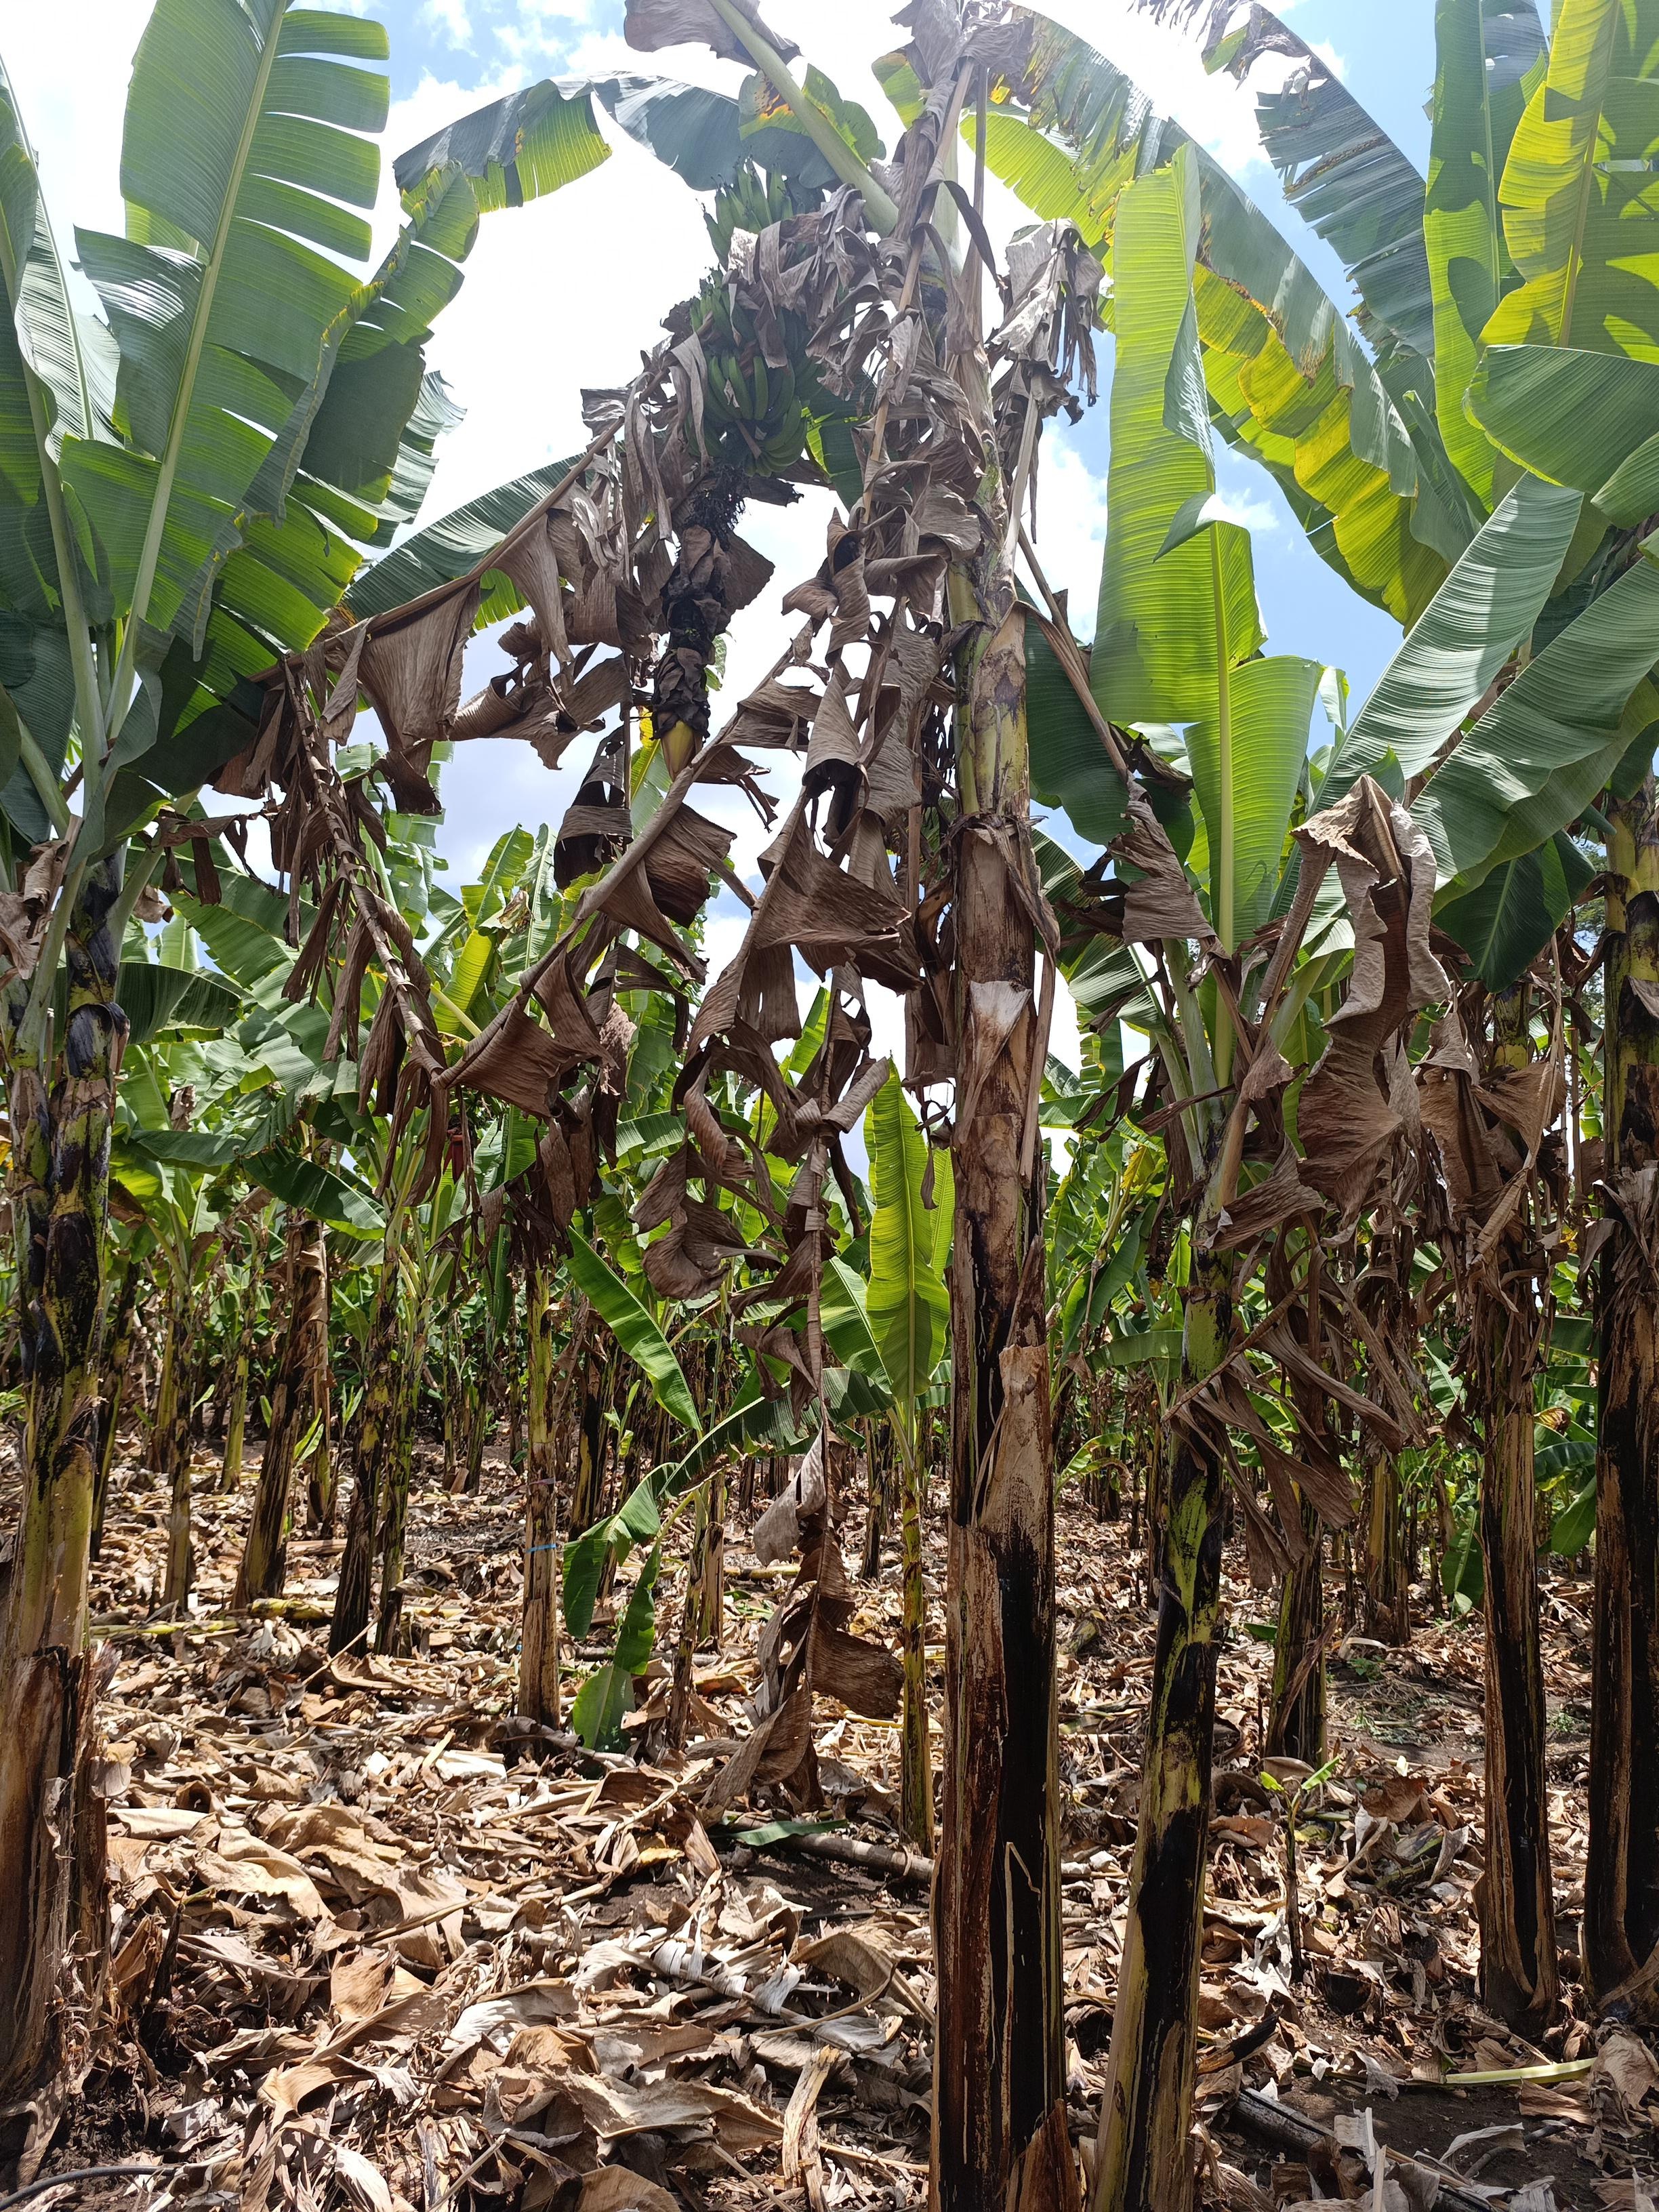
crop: banana
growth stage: development fruit
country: Tanzania
